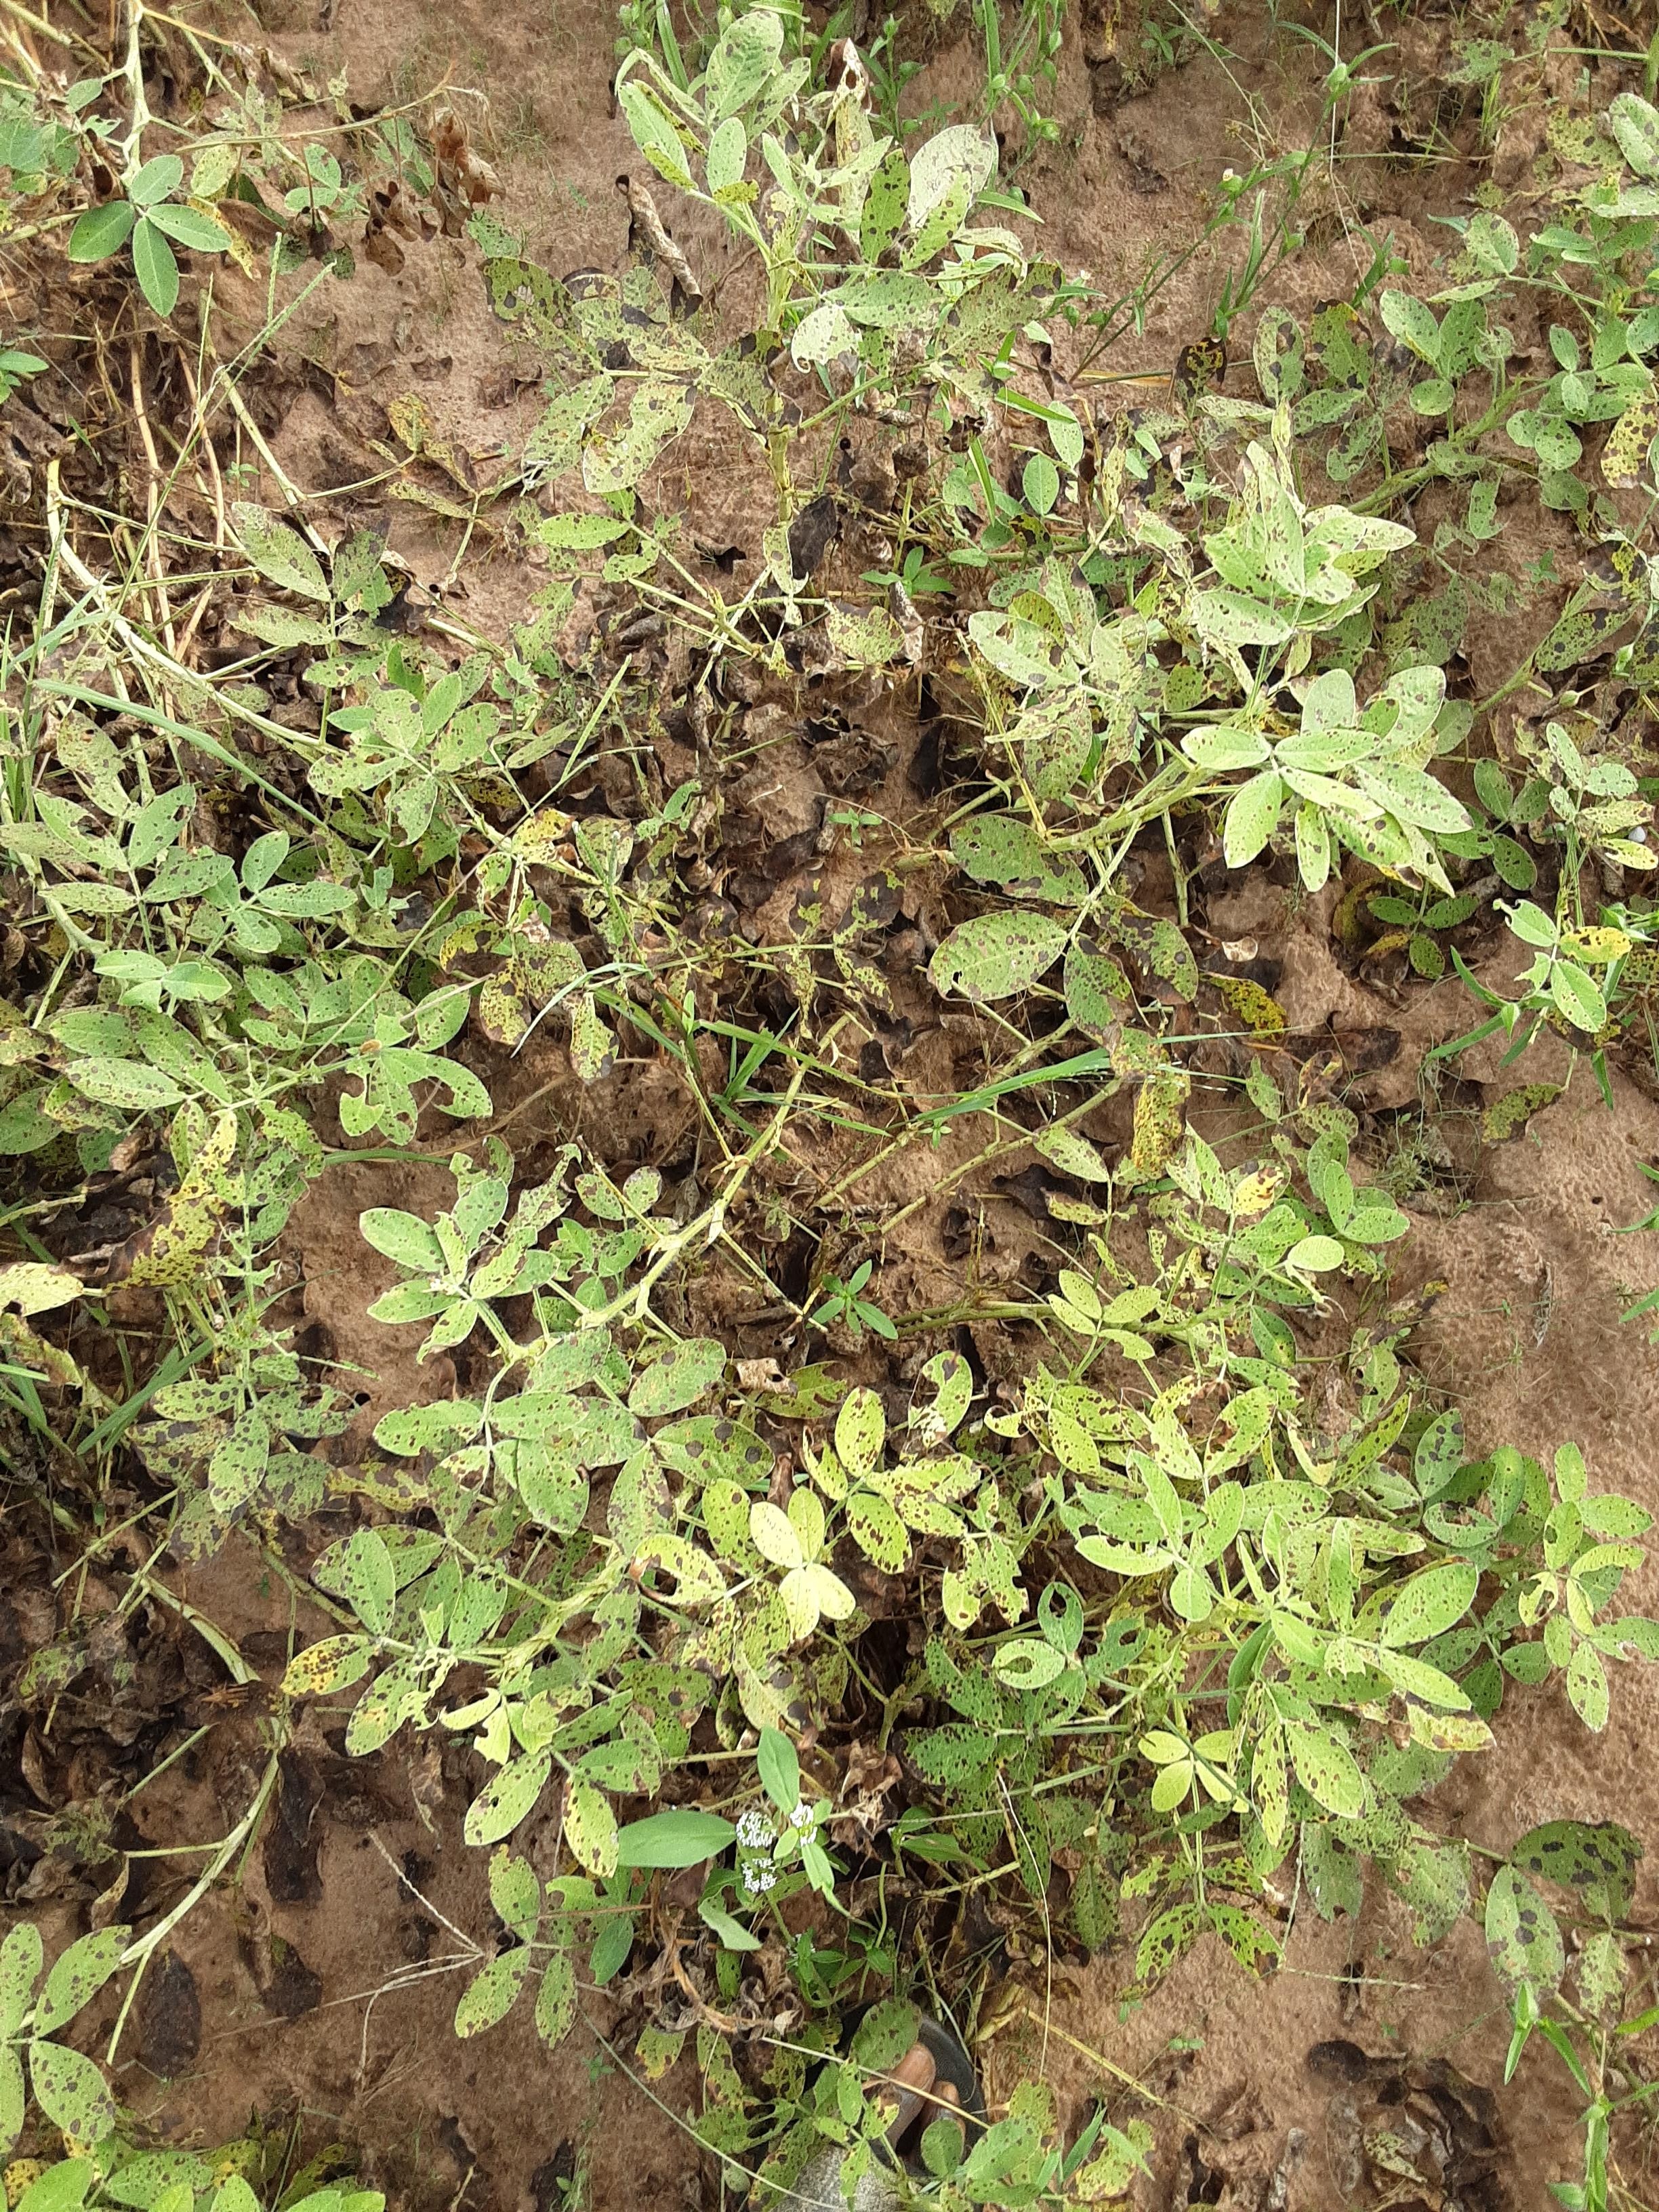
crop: groundnut
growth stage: flowering
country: Senegal
